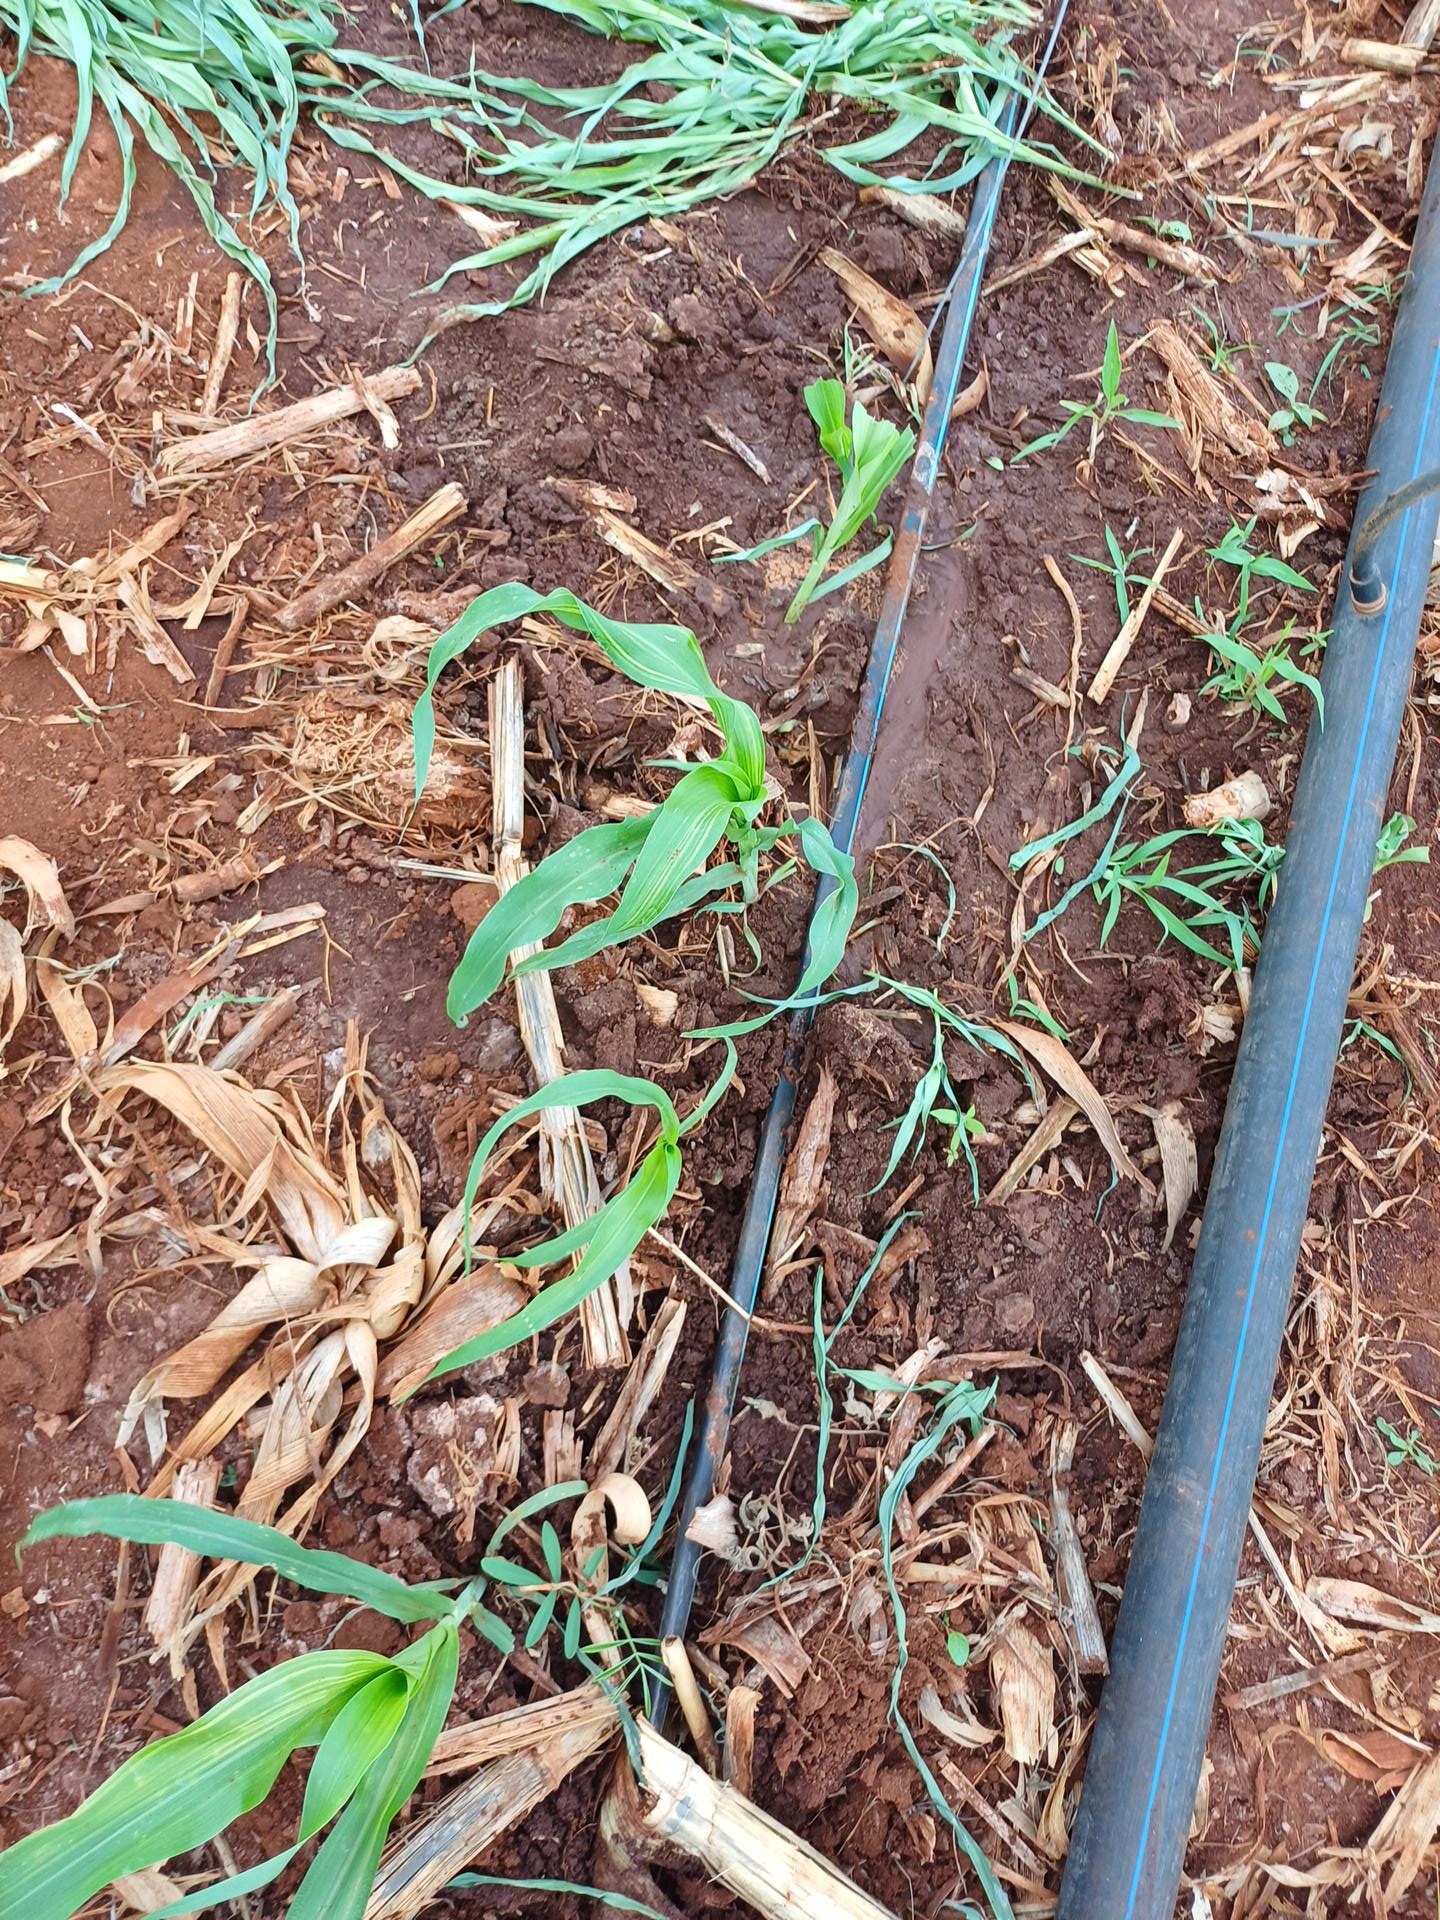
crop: sorghum
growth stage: vegetative
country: Kenya
